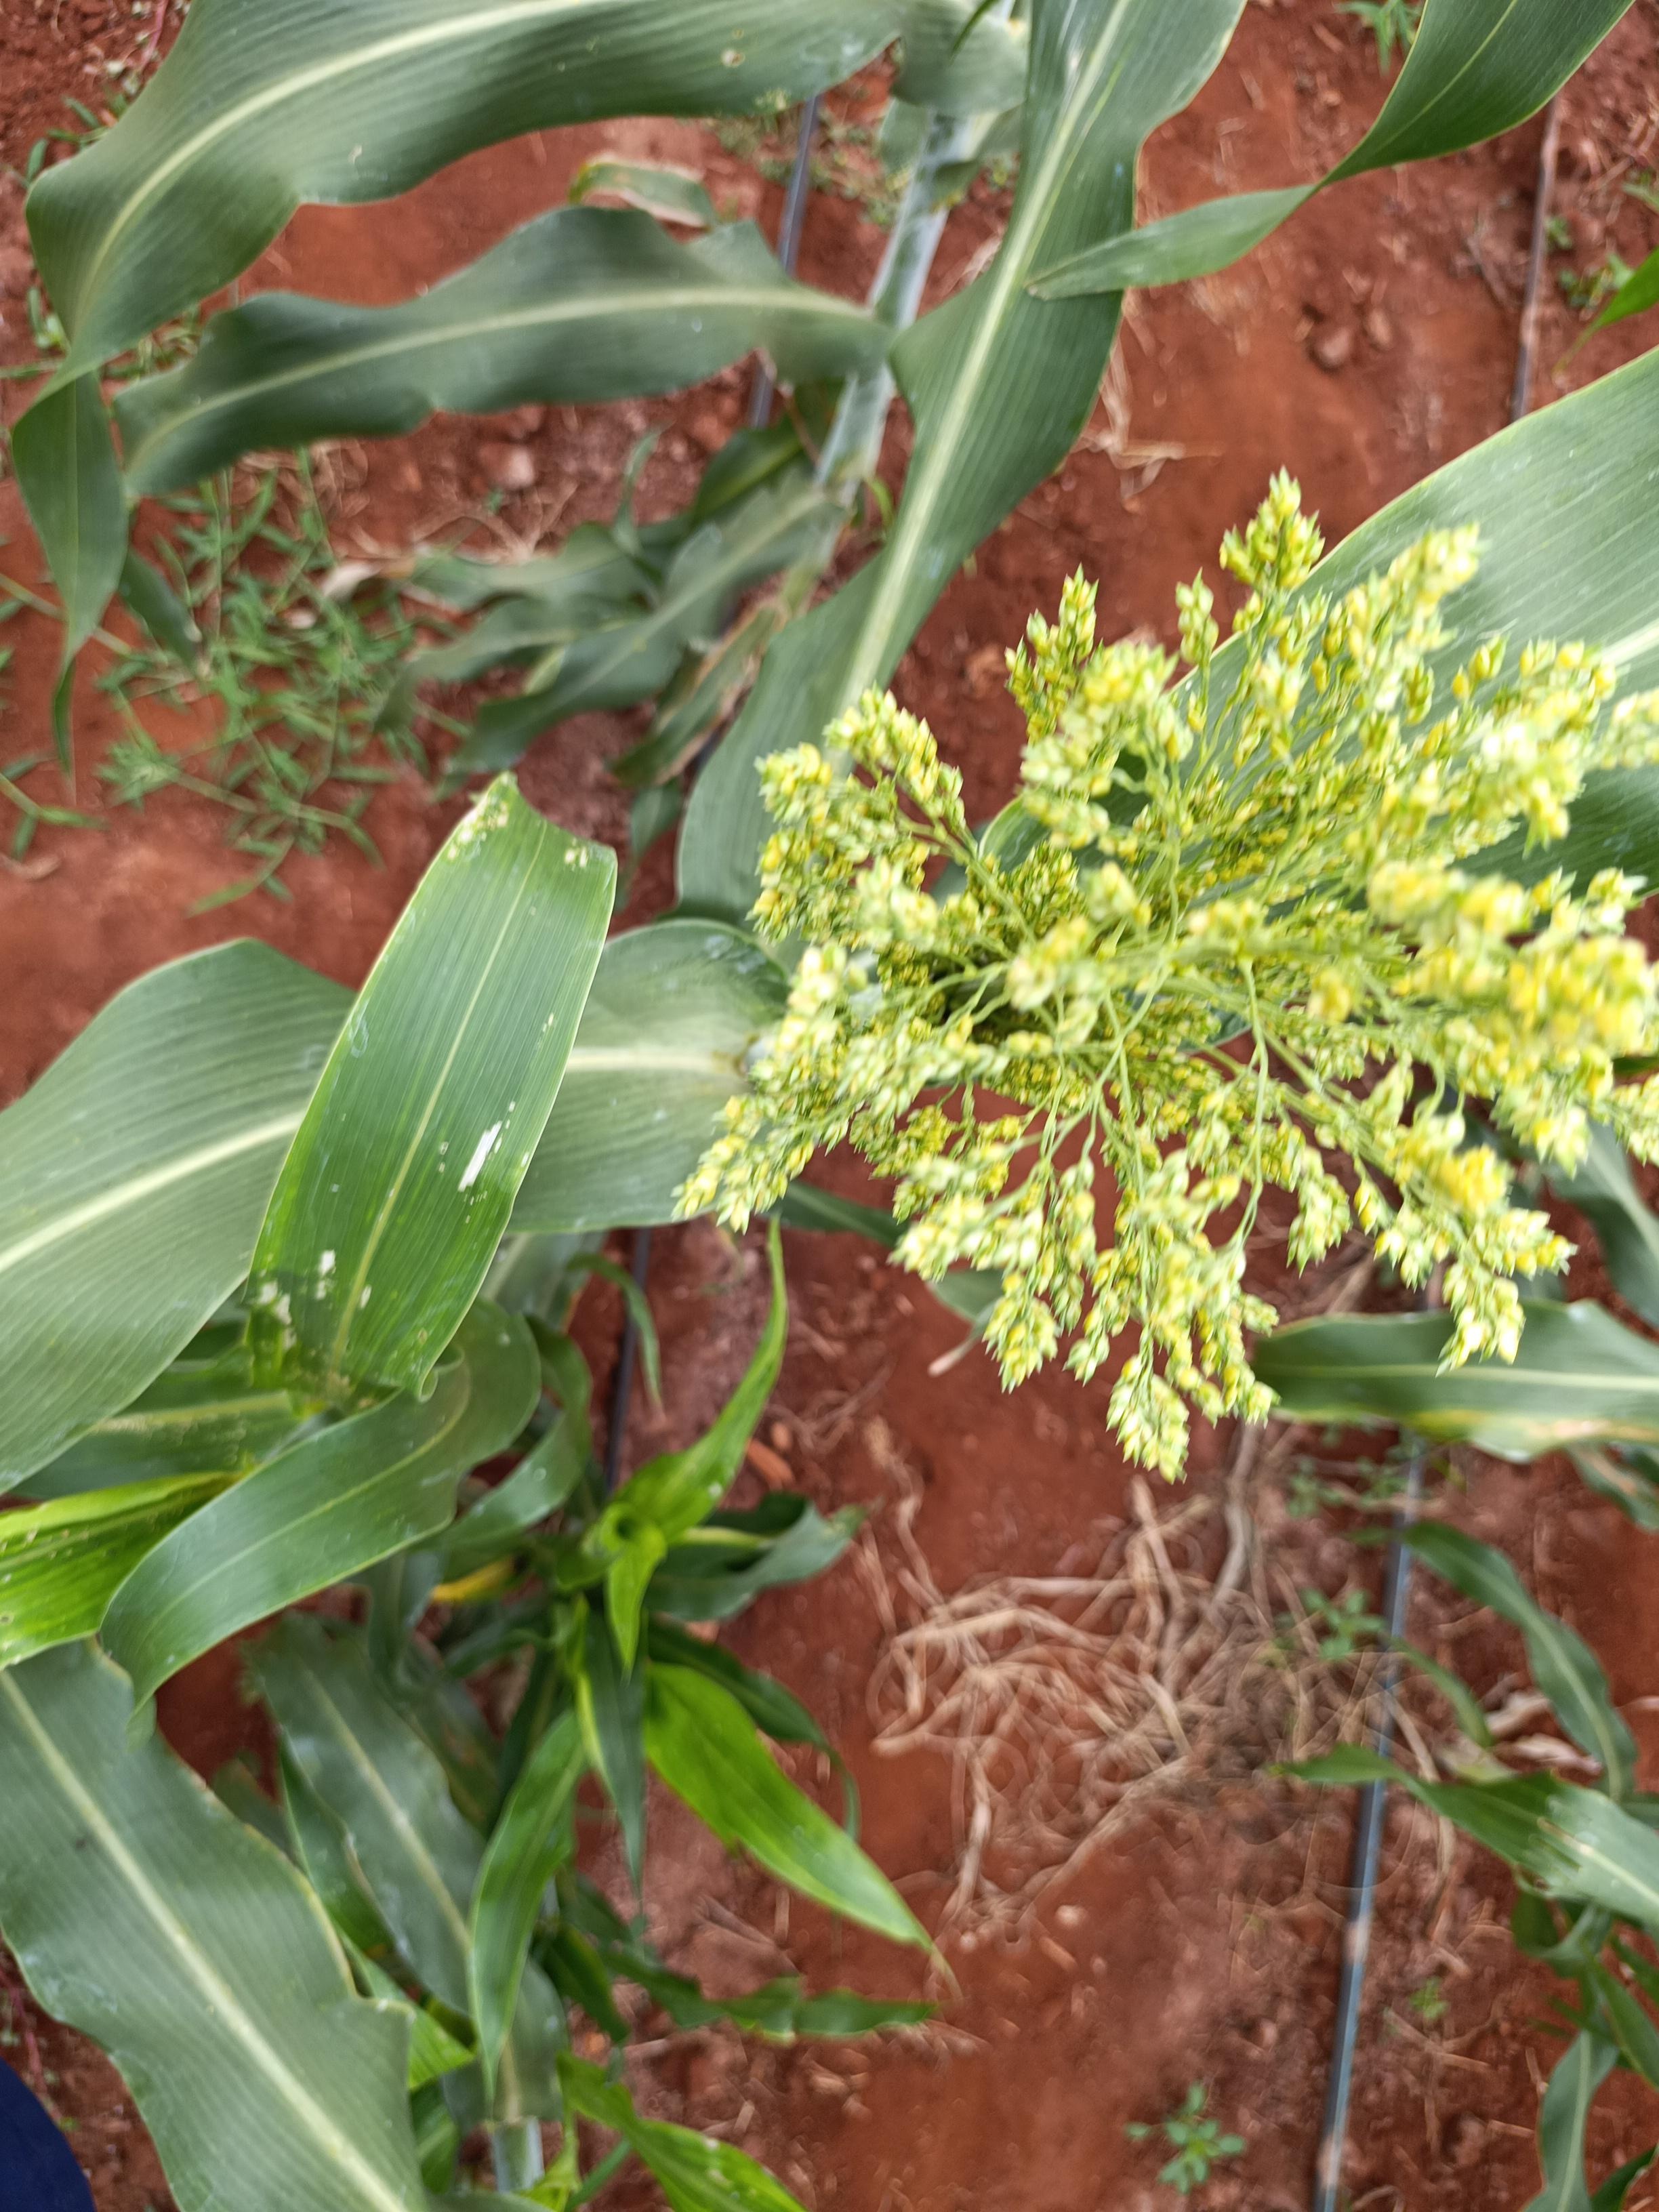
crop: sorghum
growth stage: flowering
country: Kenya
